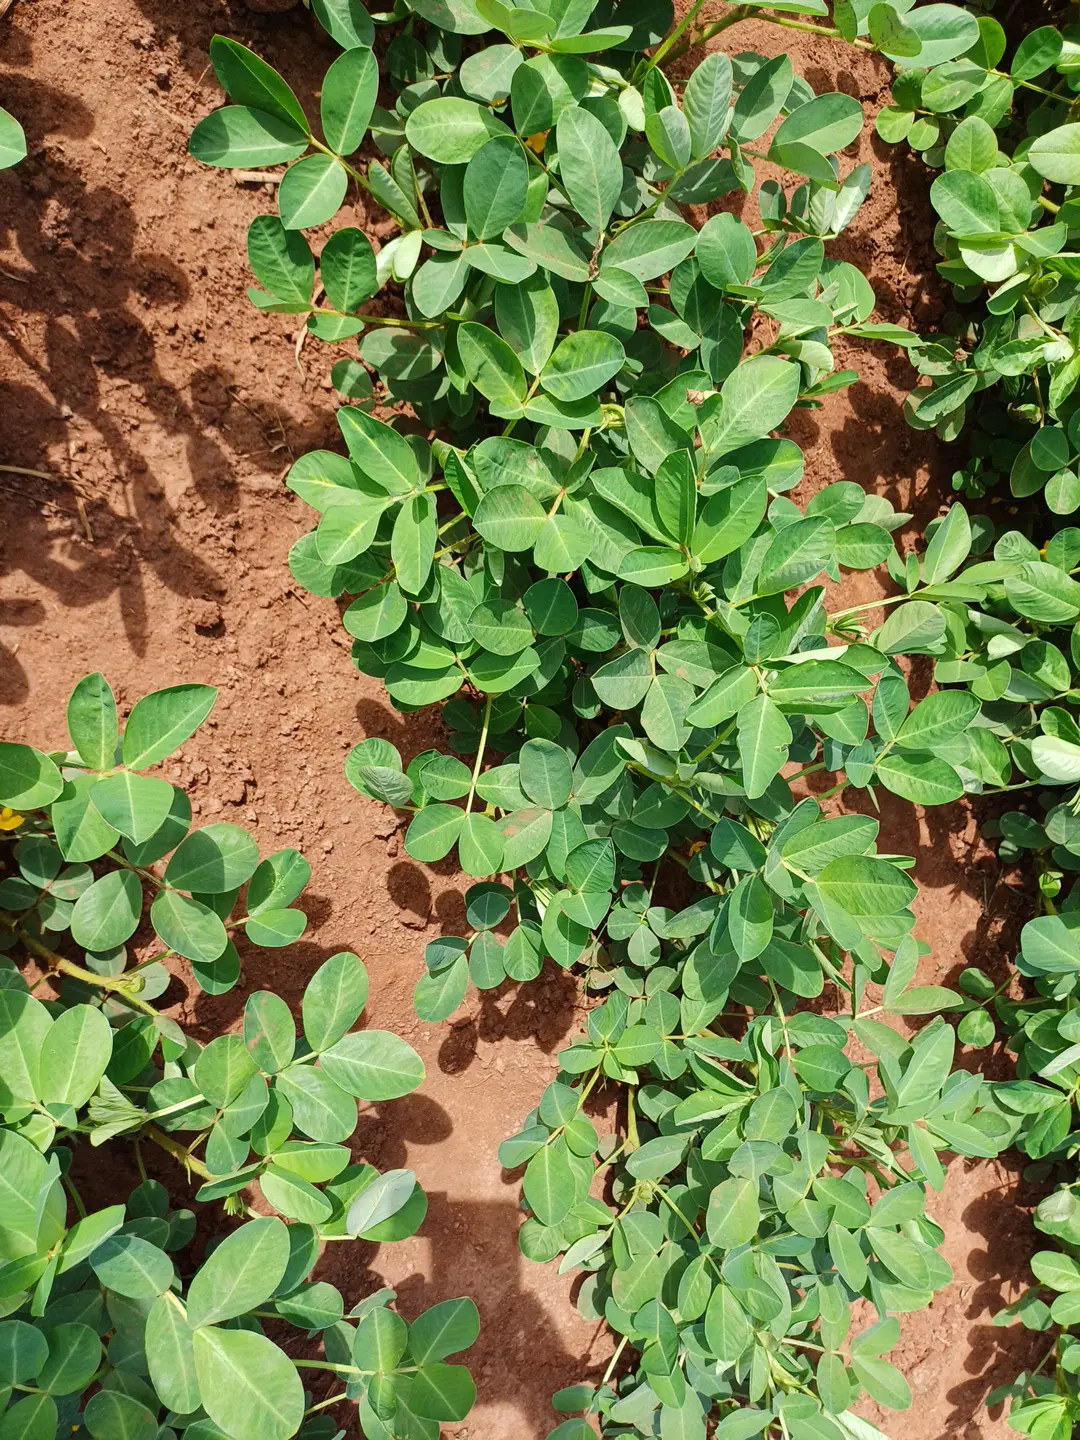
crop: groundnut
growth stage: flowering
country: Kenya
